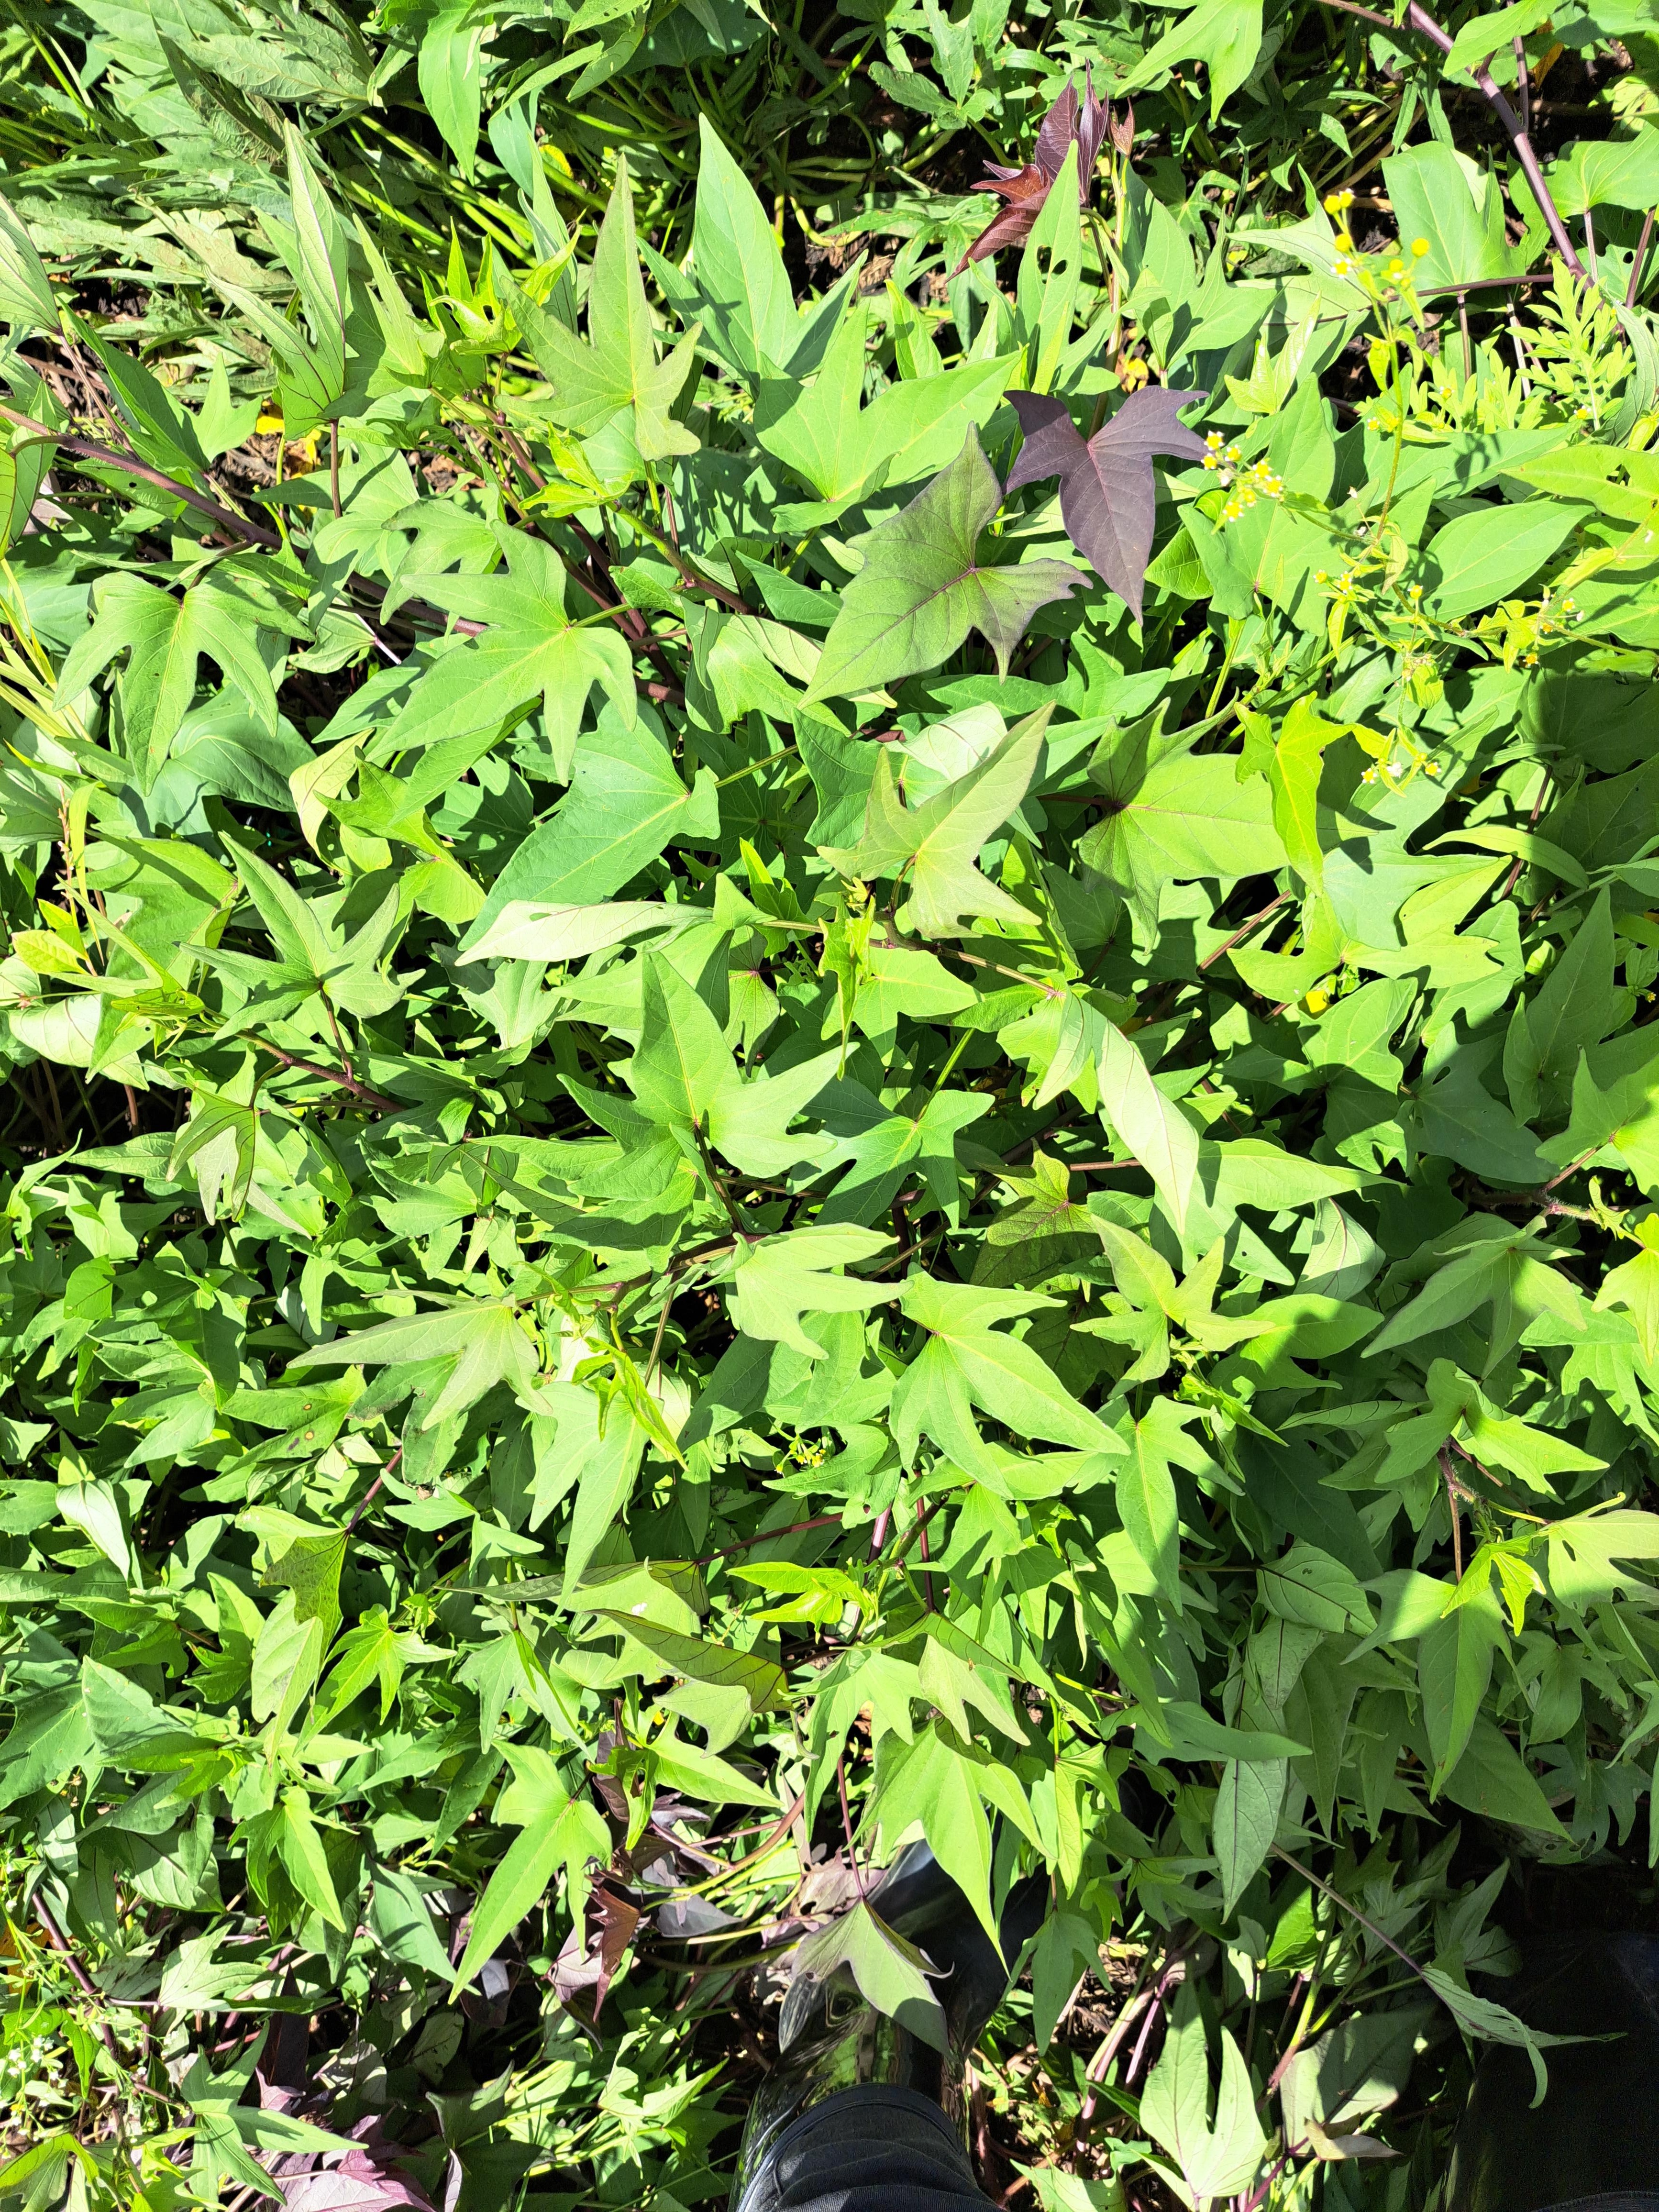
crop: sweet potato
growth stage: vegetative
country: Tanzania
